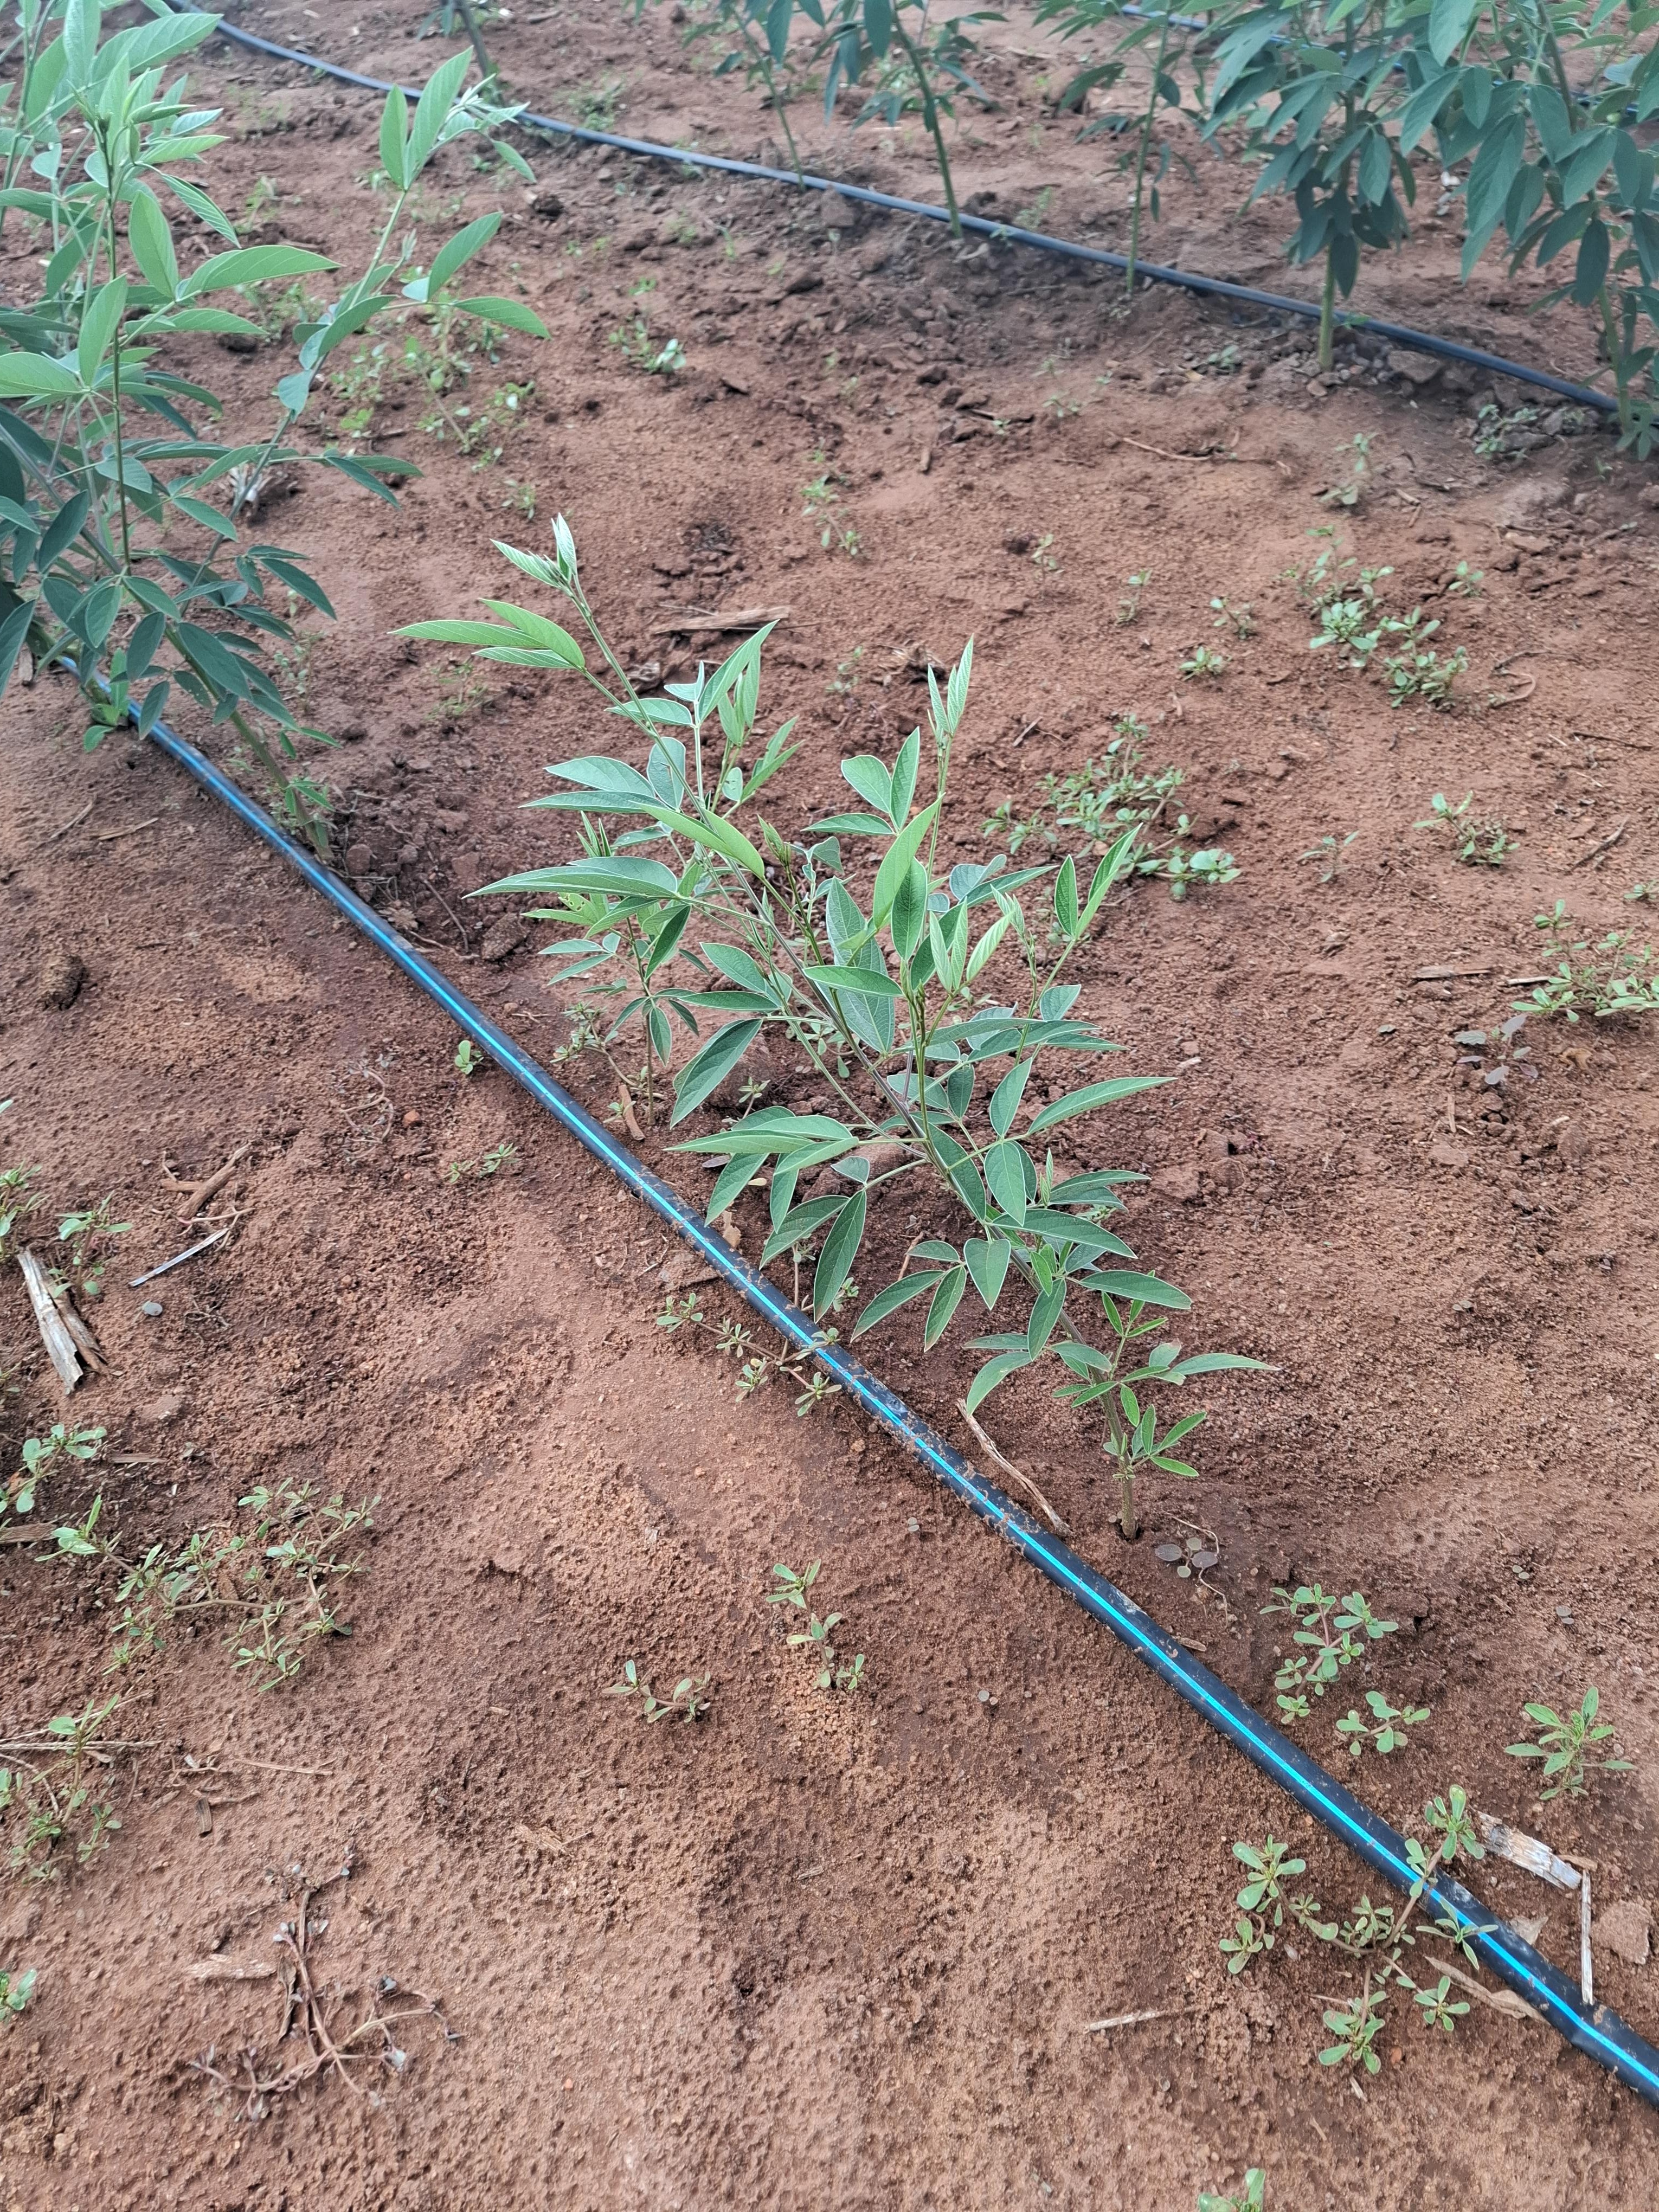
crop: pigeonpea
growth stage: flowering
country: Kenya
